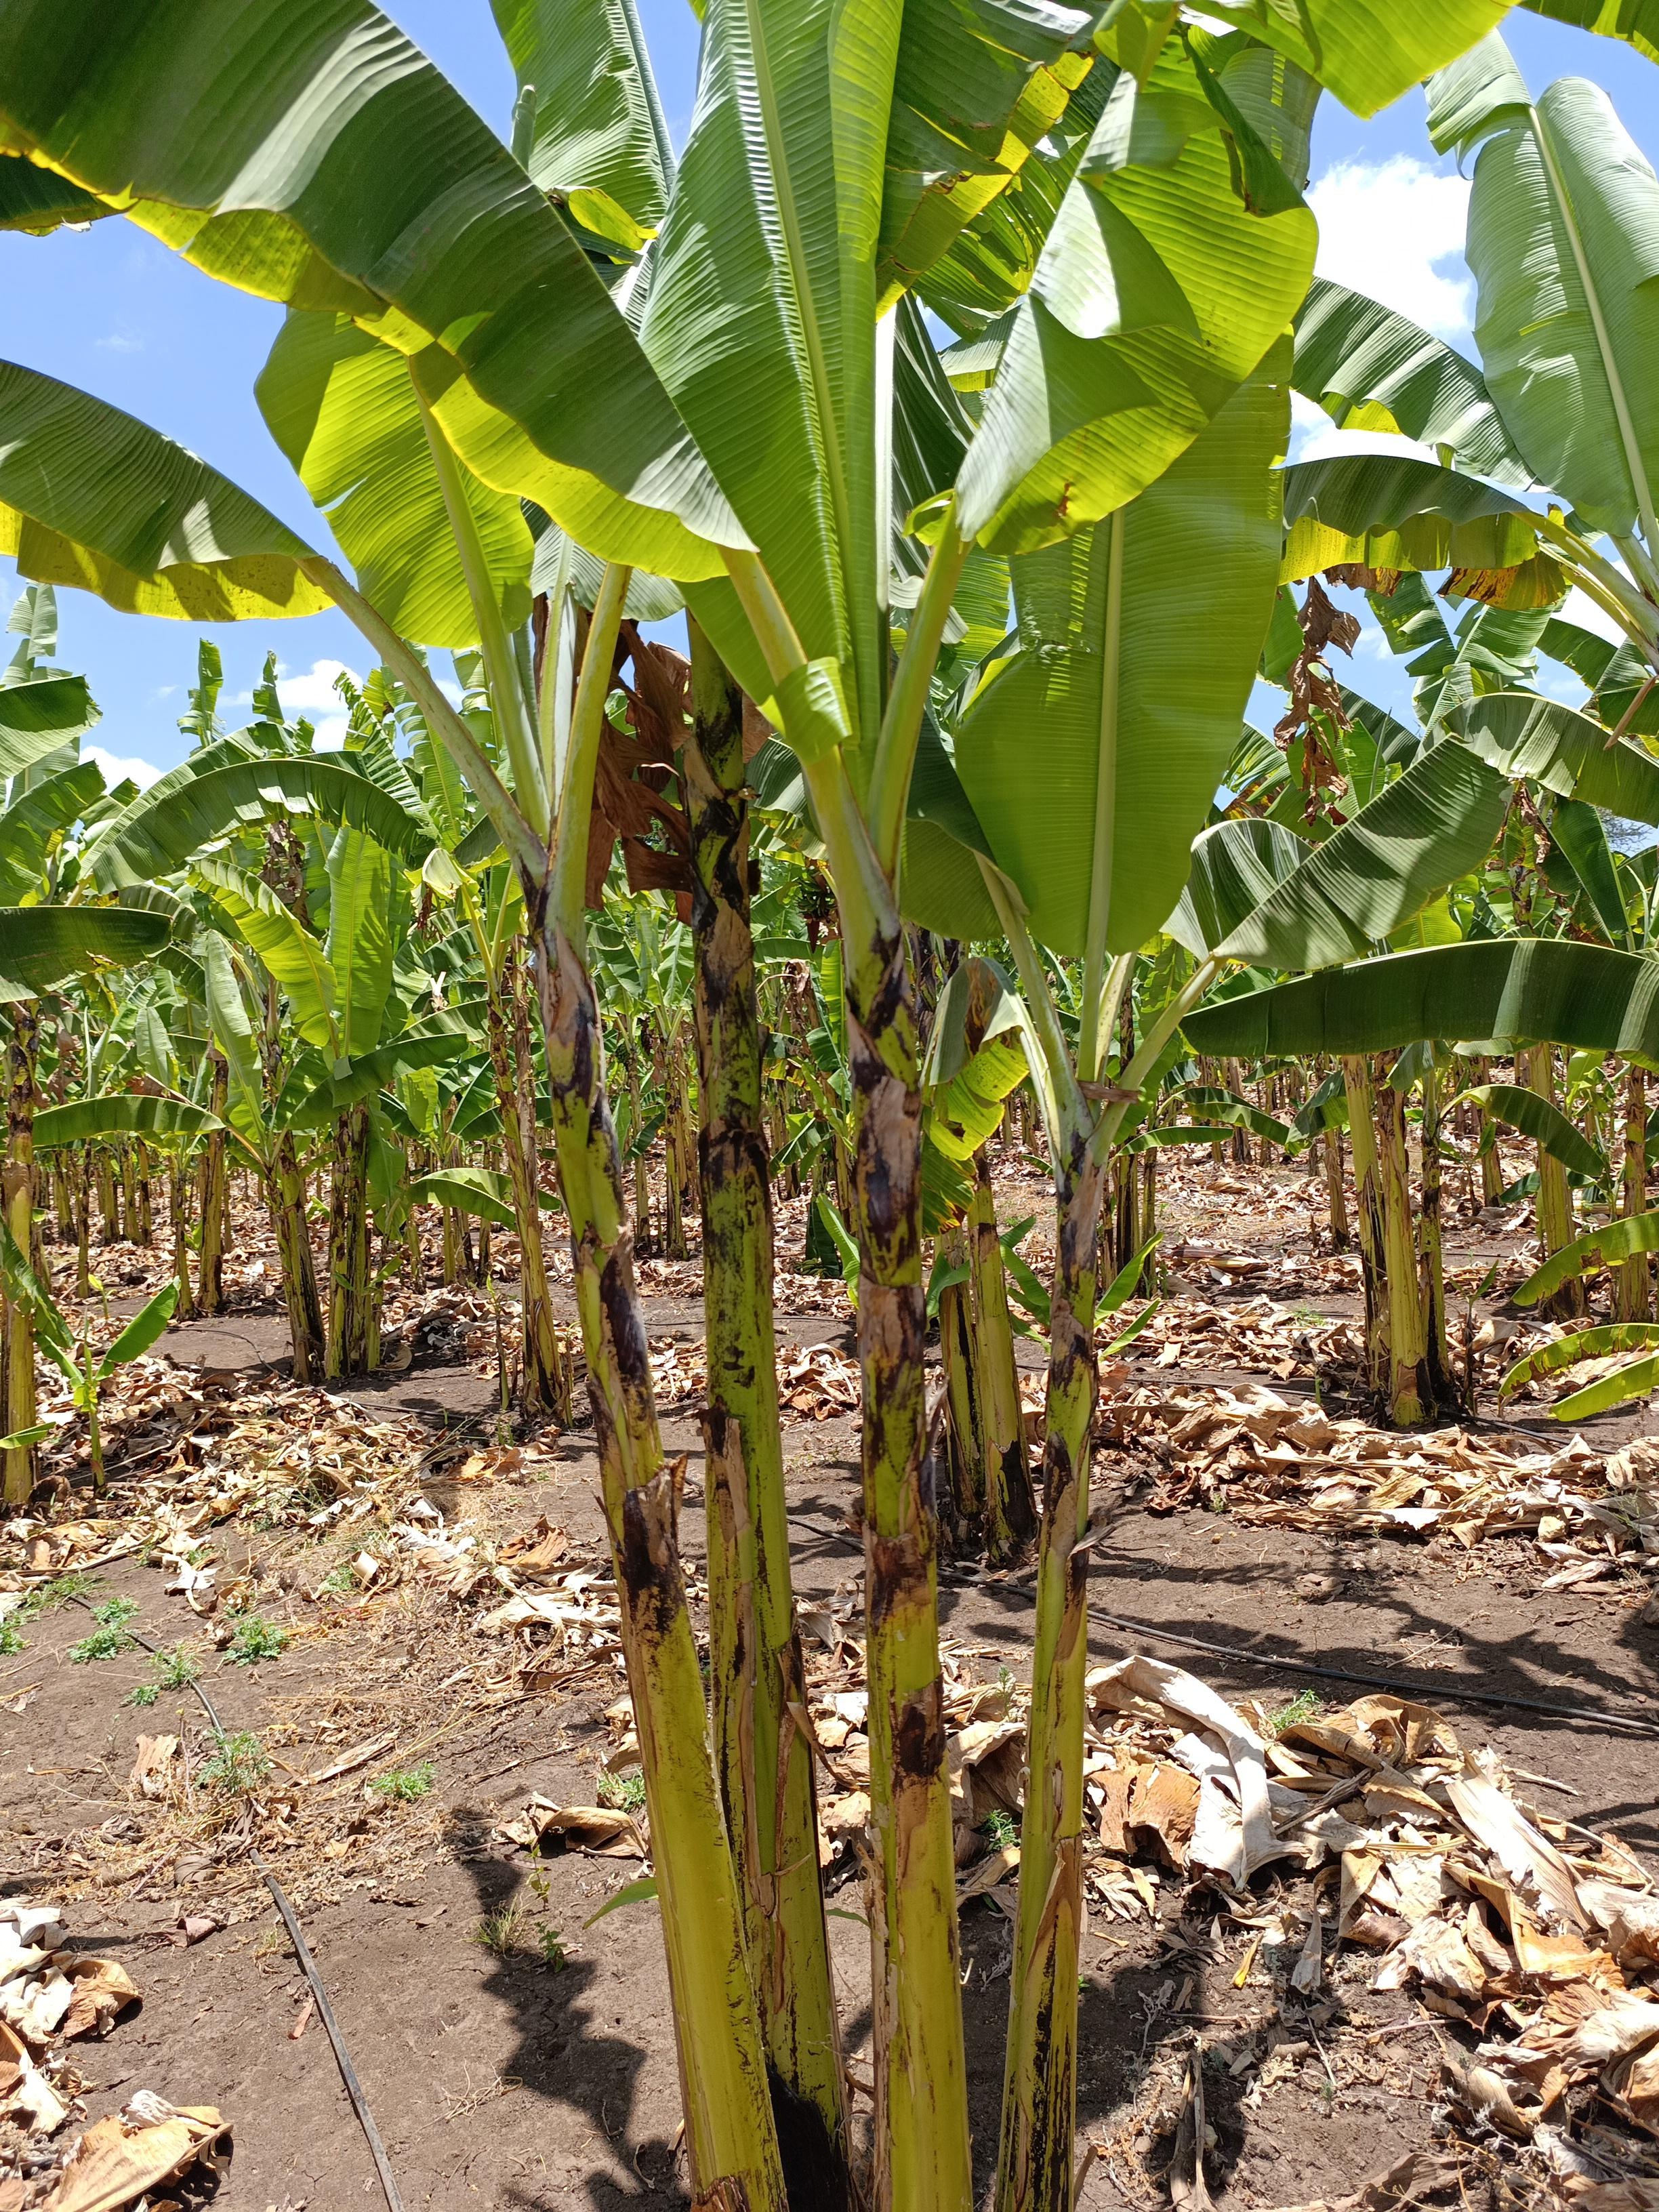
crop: banana
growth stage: vegetative
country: Tanzania
